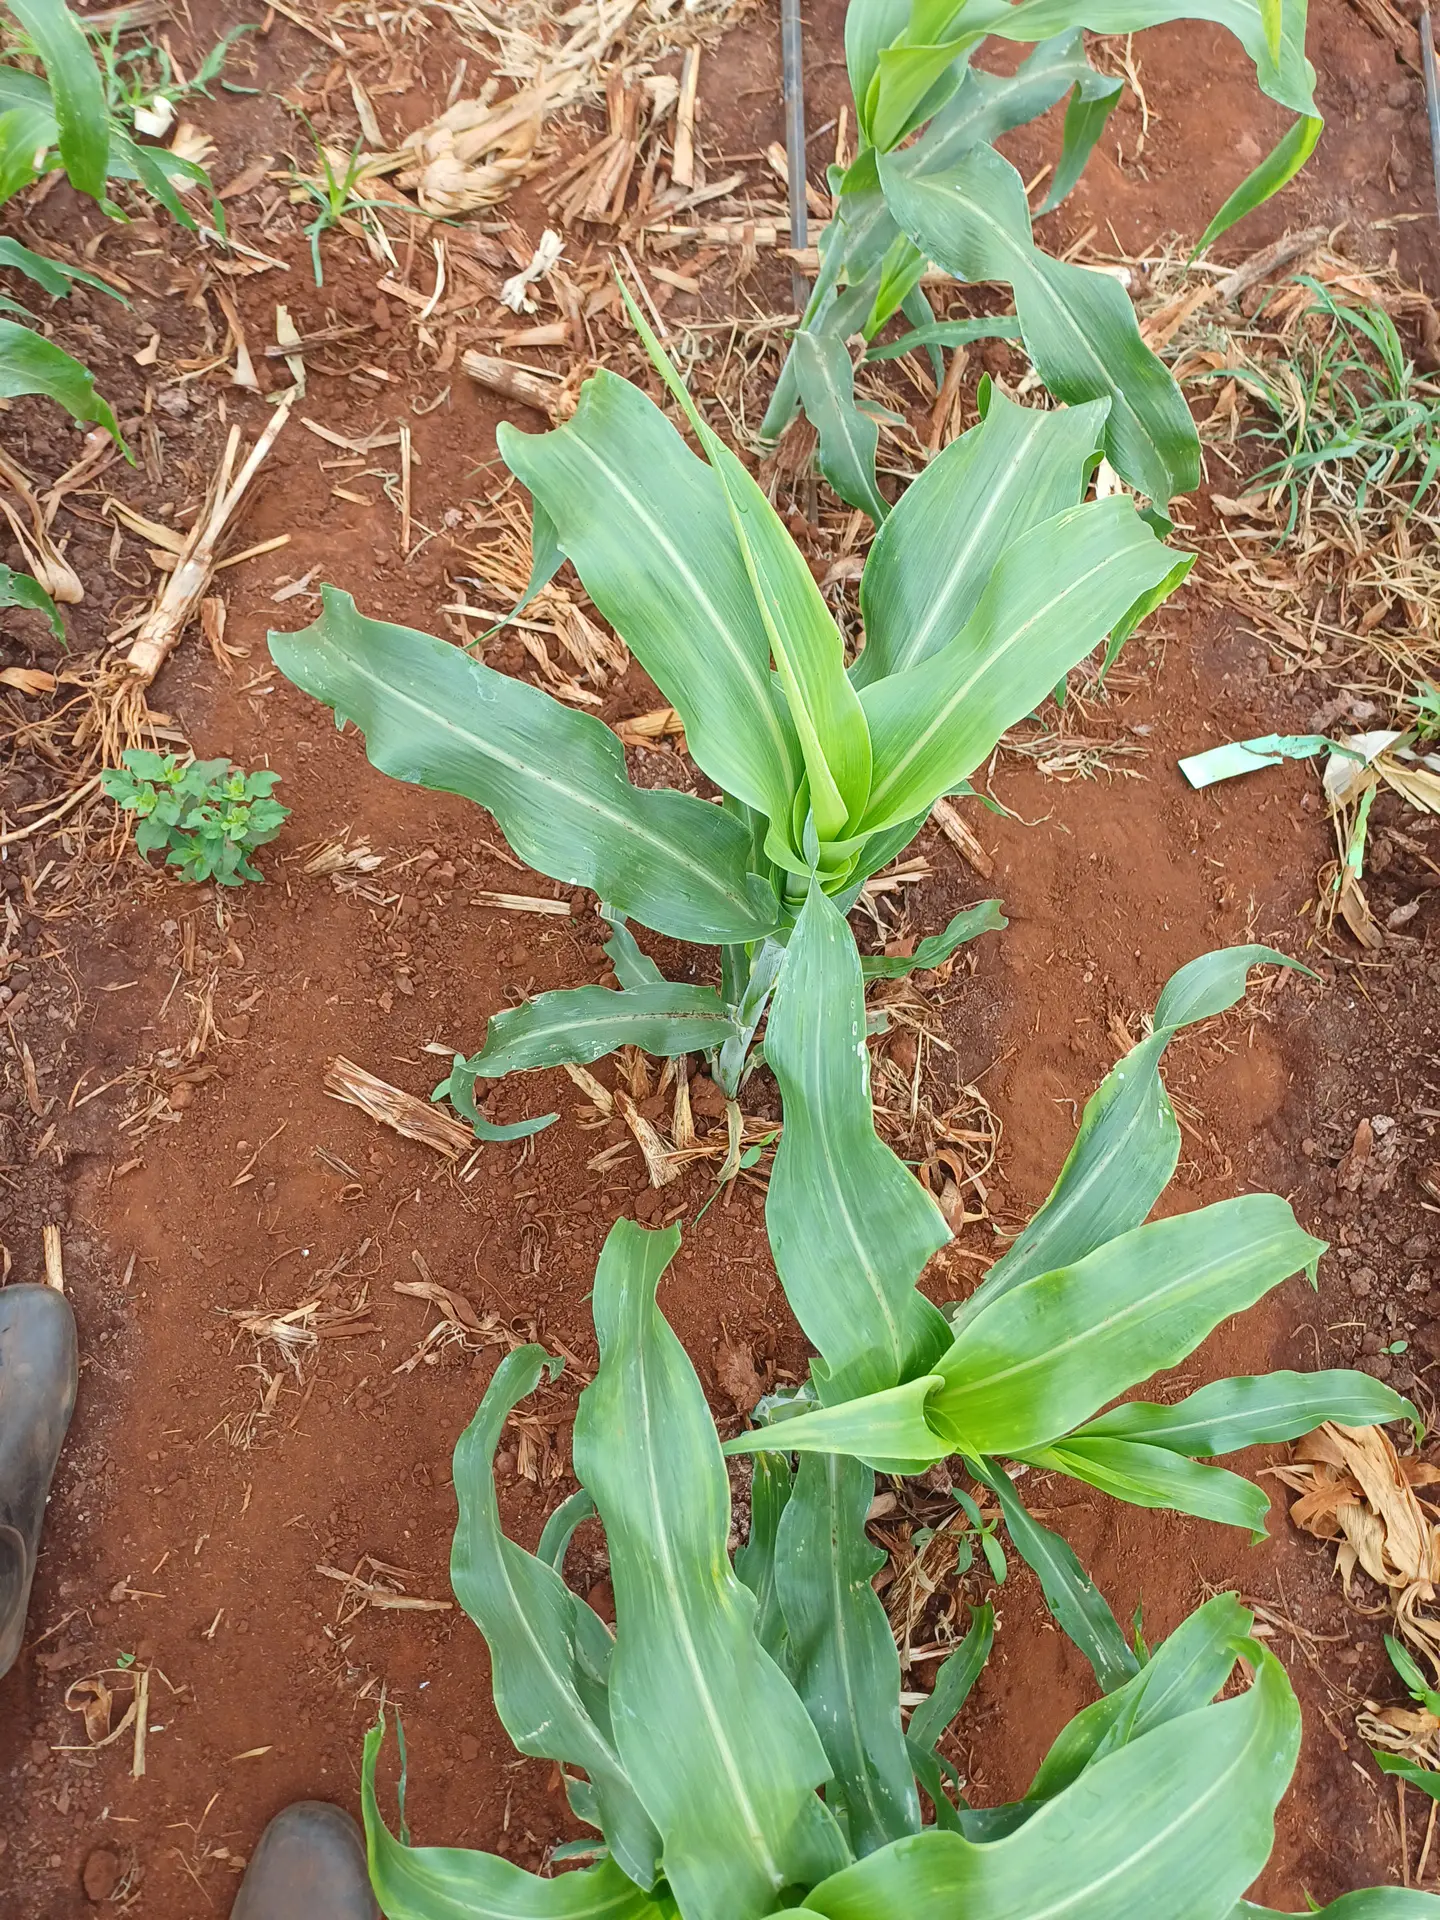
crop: sorghum
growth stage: vegetative
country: Kenya
